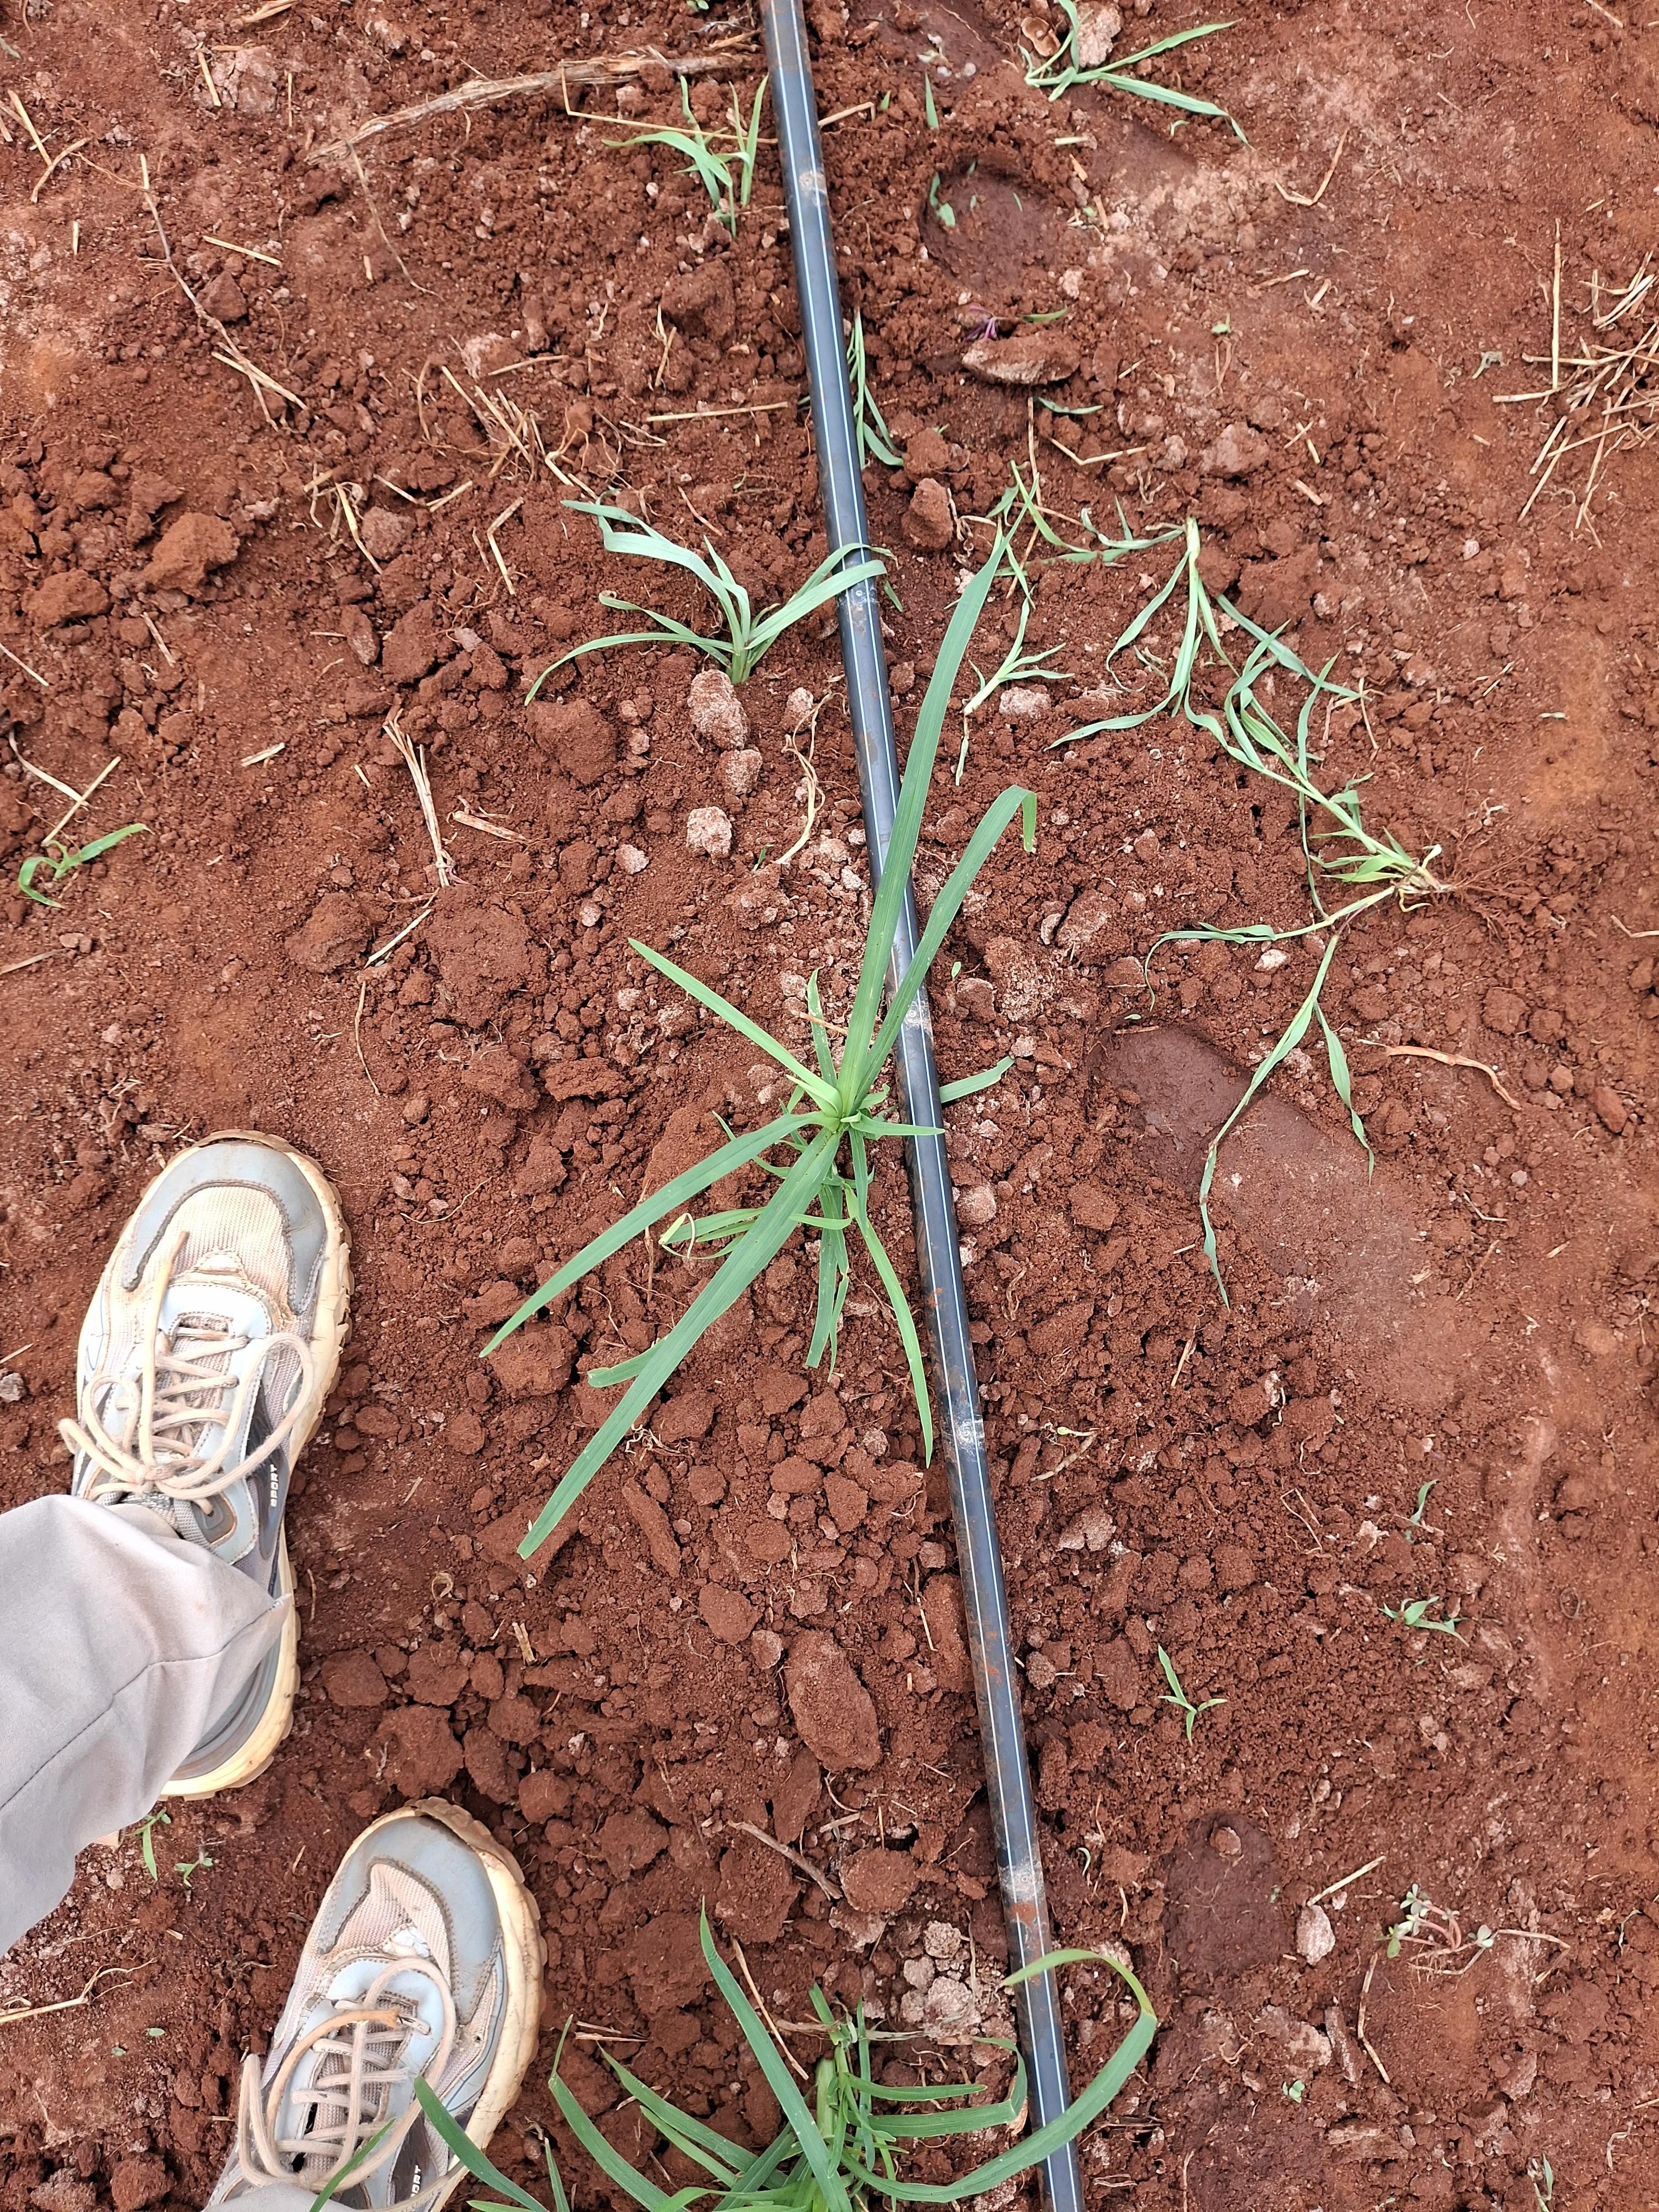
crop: finger millet
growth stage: vegetative
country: Kenya
